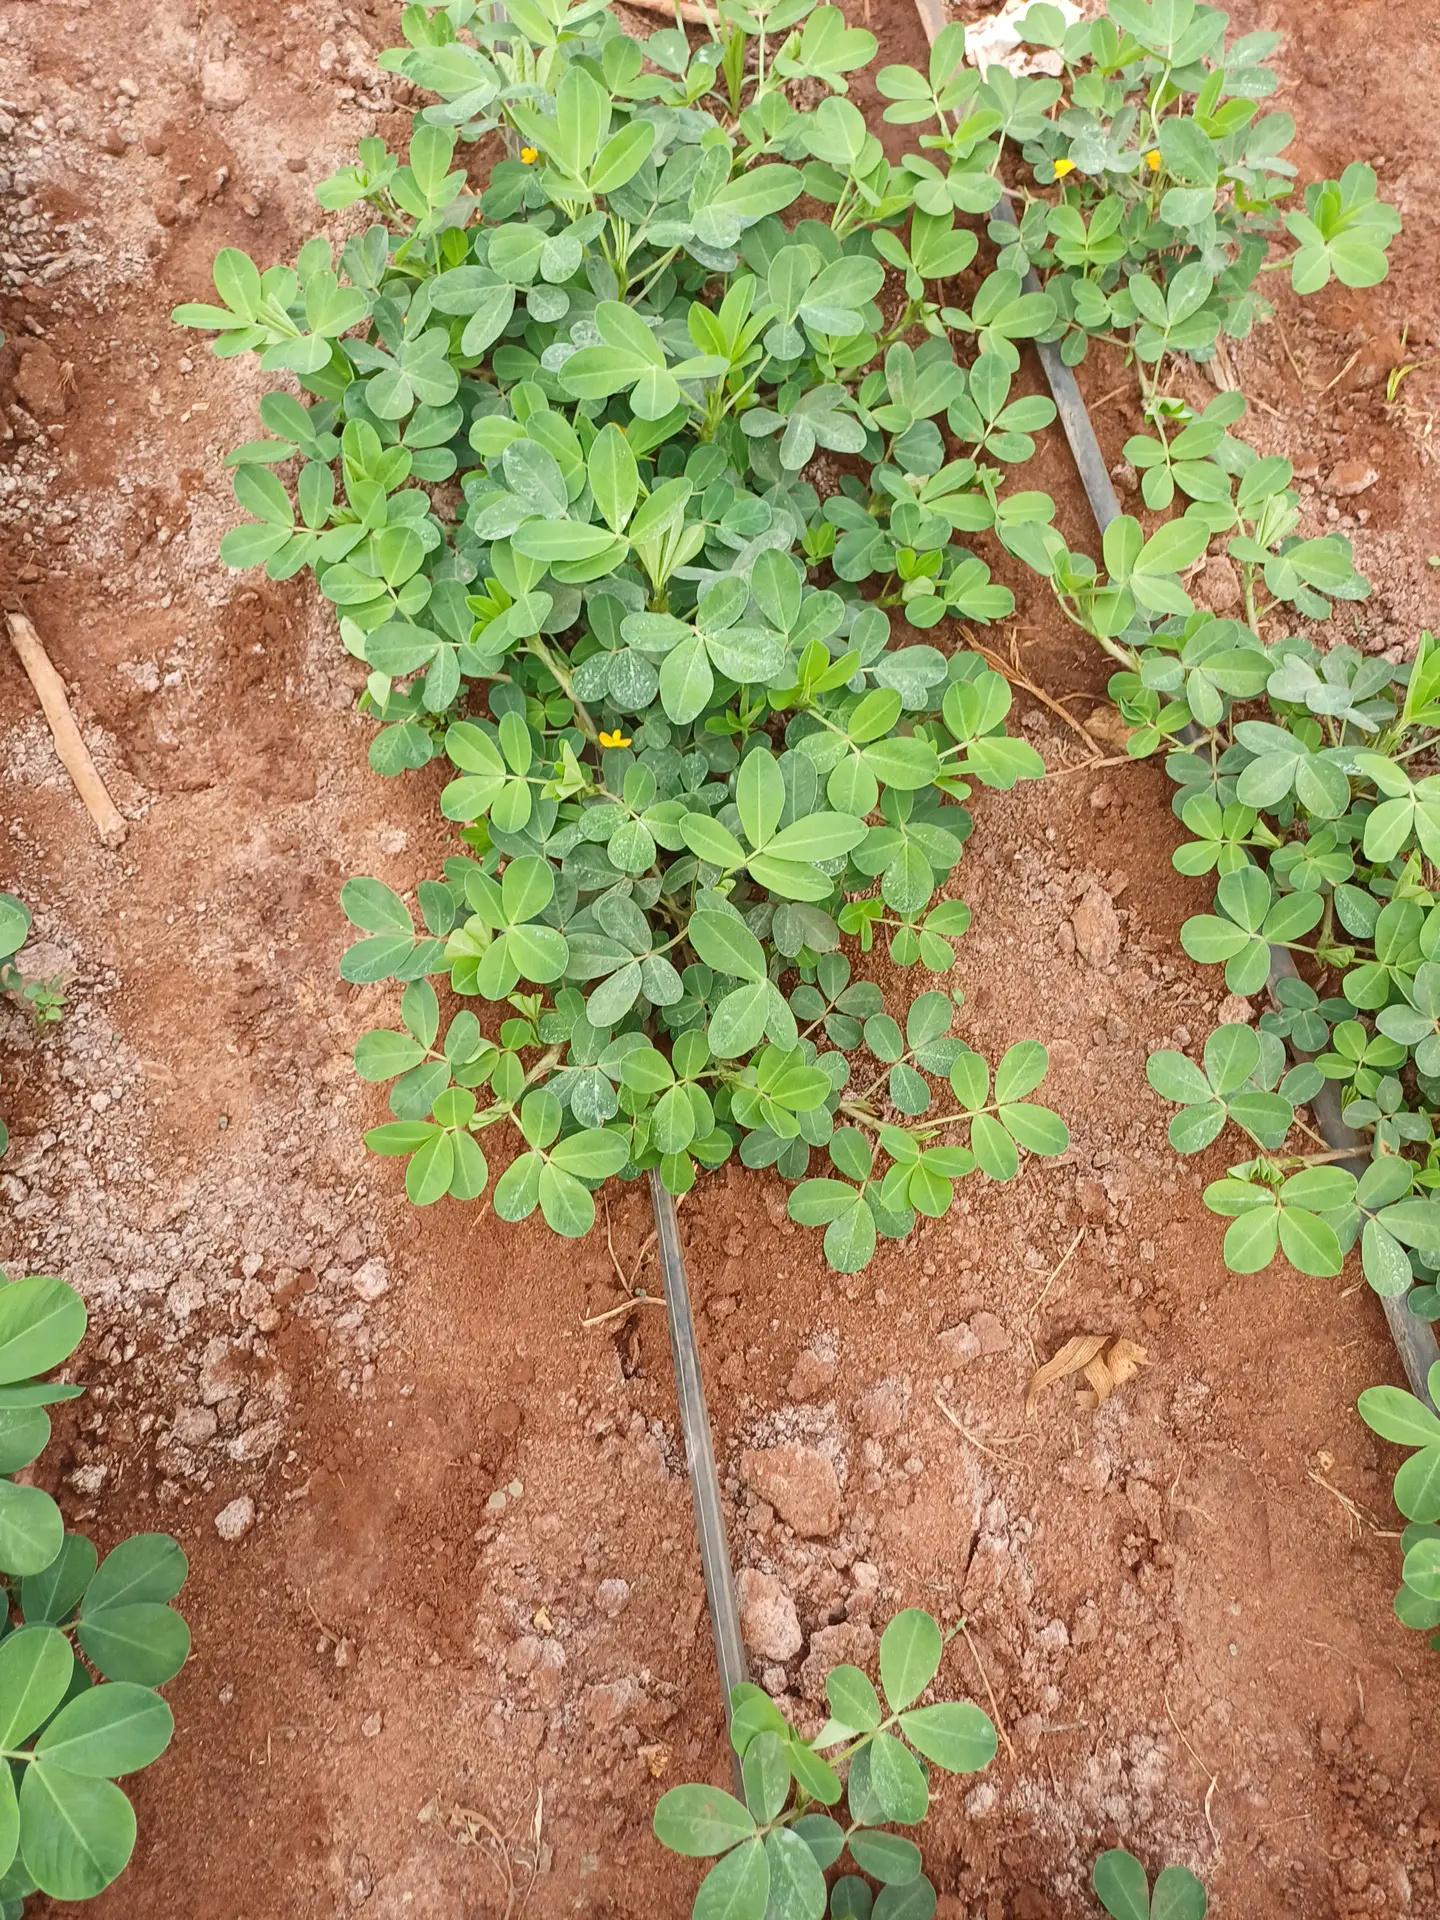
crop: groundnut
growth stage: flowering
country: Kenya
